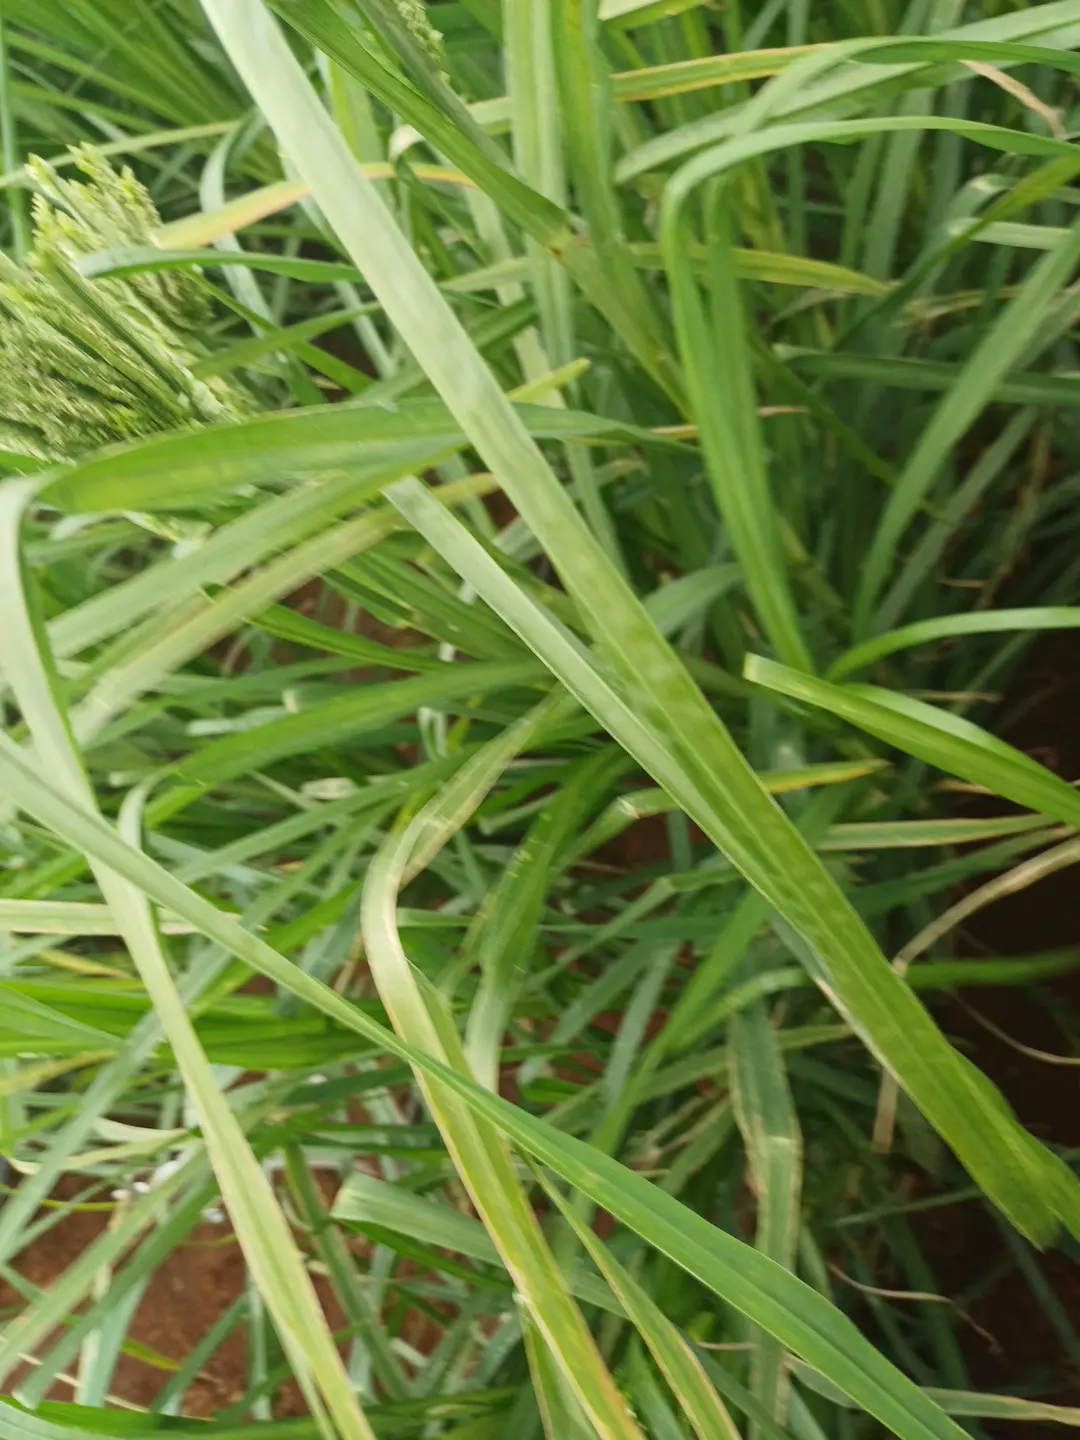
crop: finger millet
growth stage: heading tuber
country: Kenya
